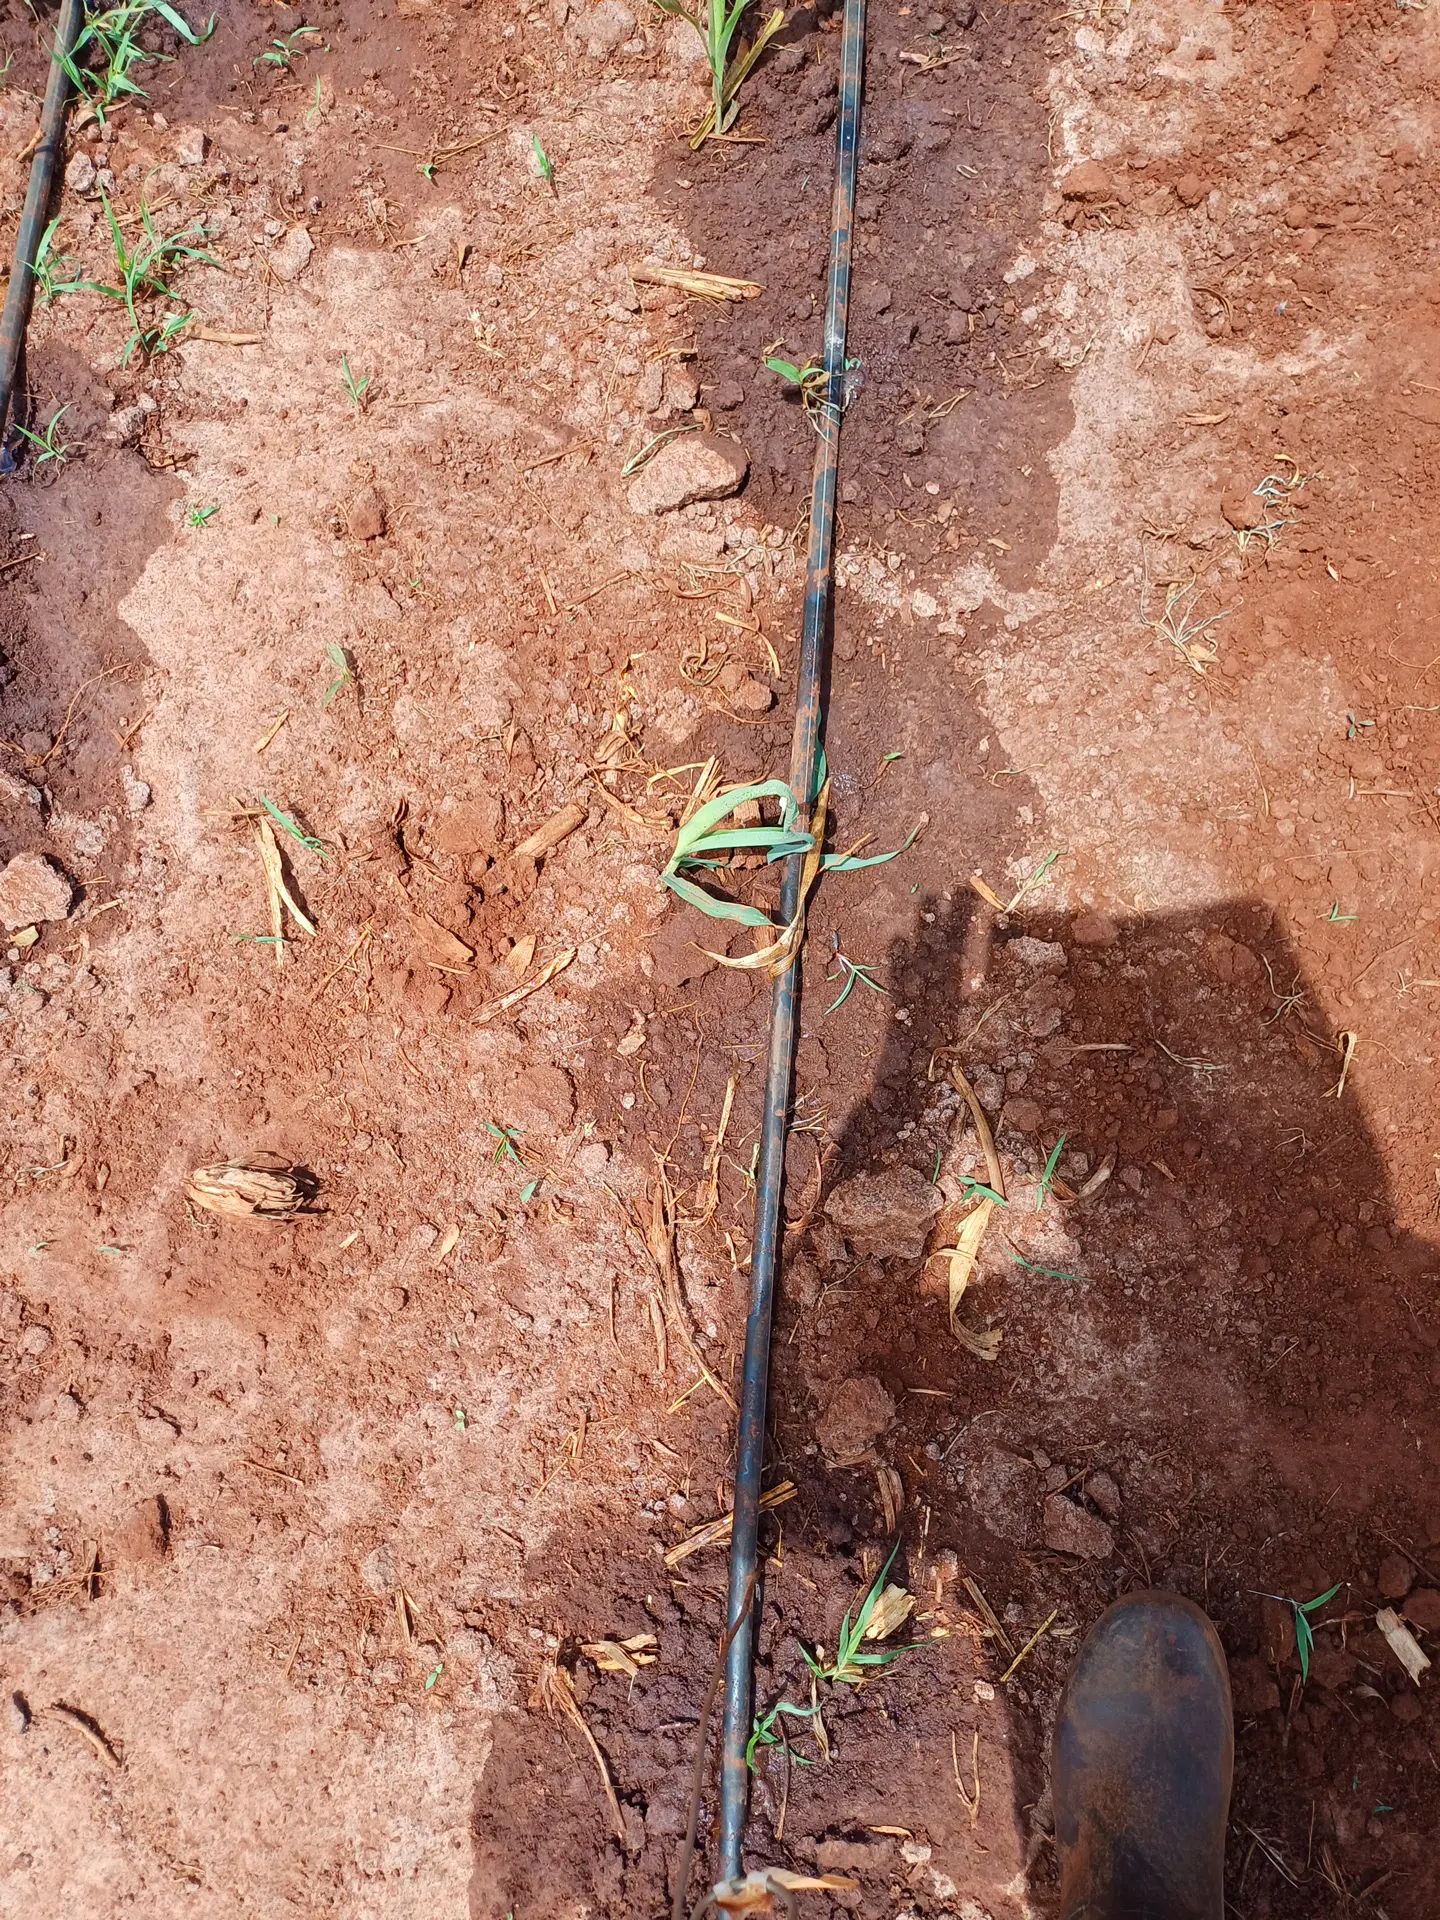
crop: sorghum
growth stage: vegetative
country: Kenya
